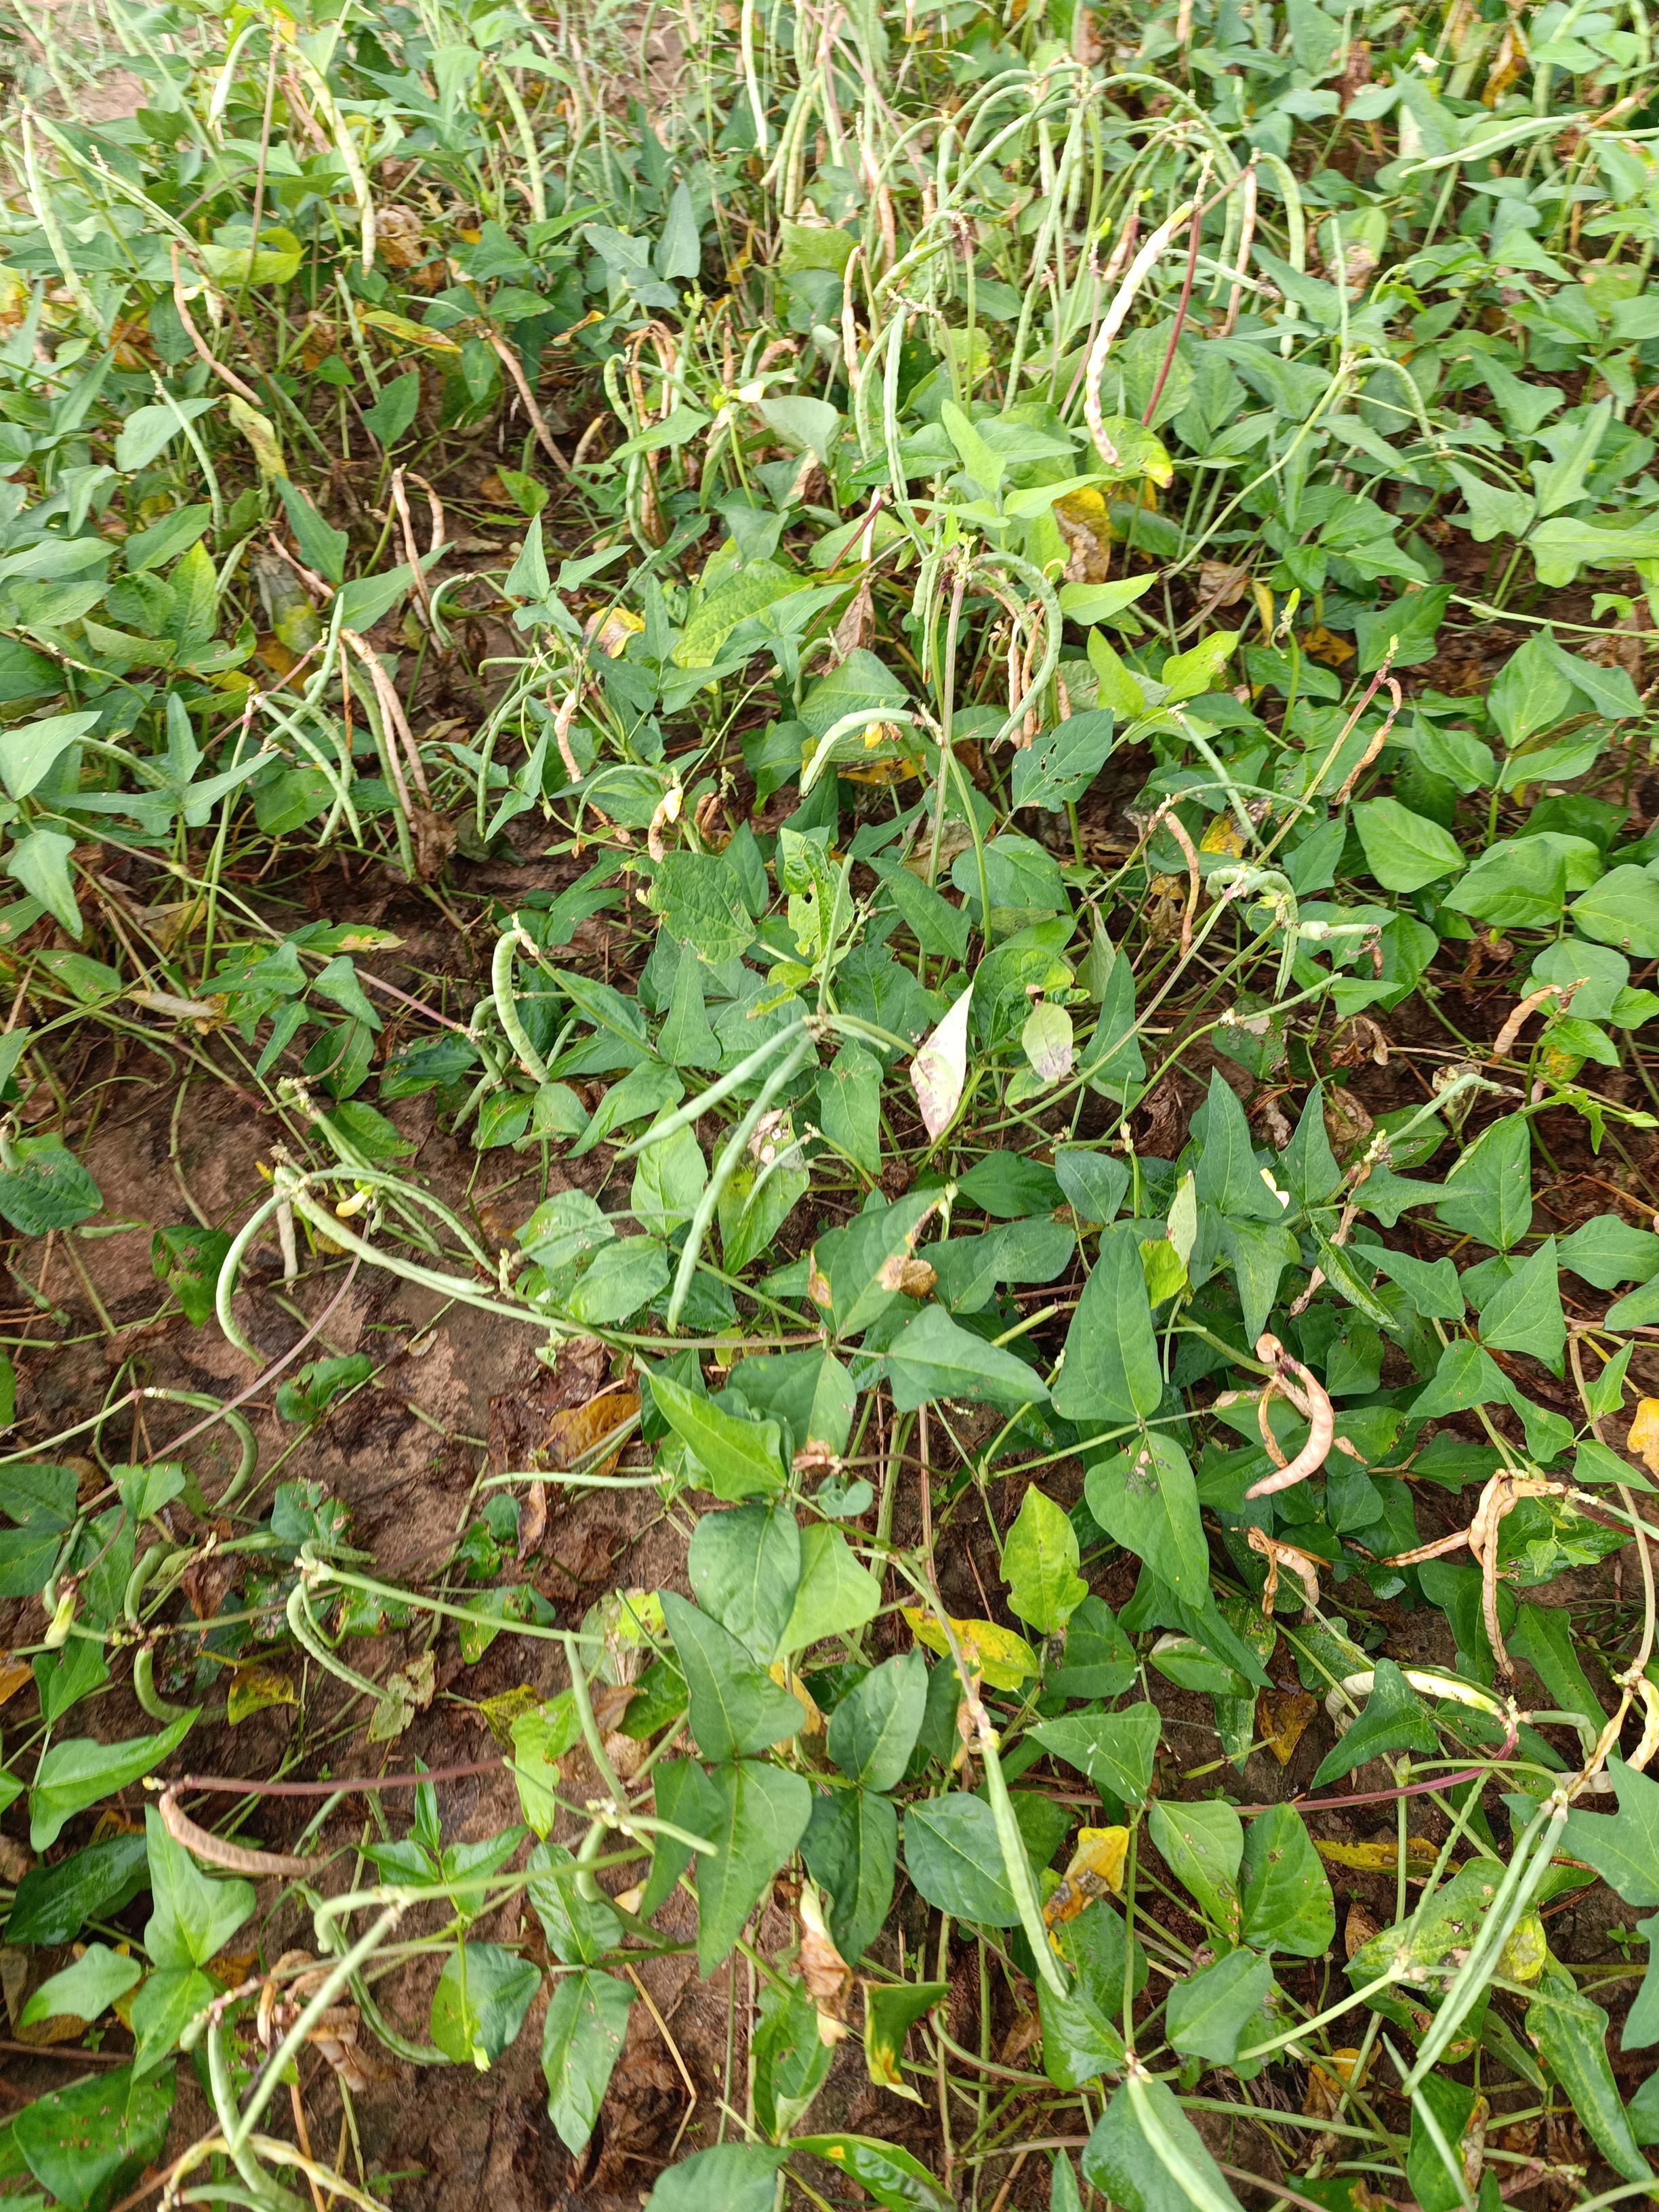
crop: cowpea
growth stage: maturity
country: Nigeria
